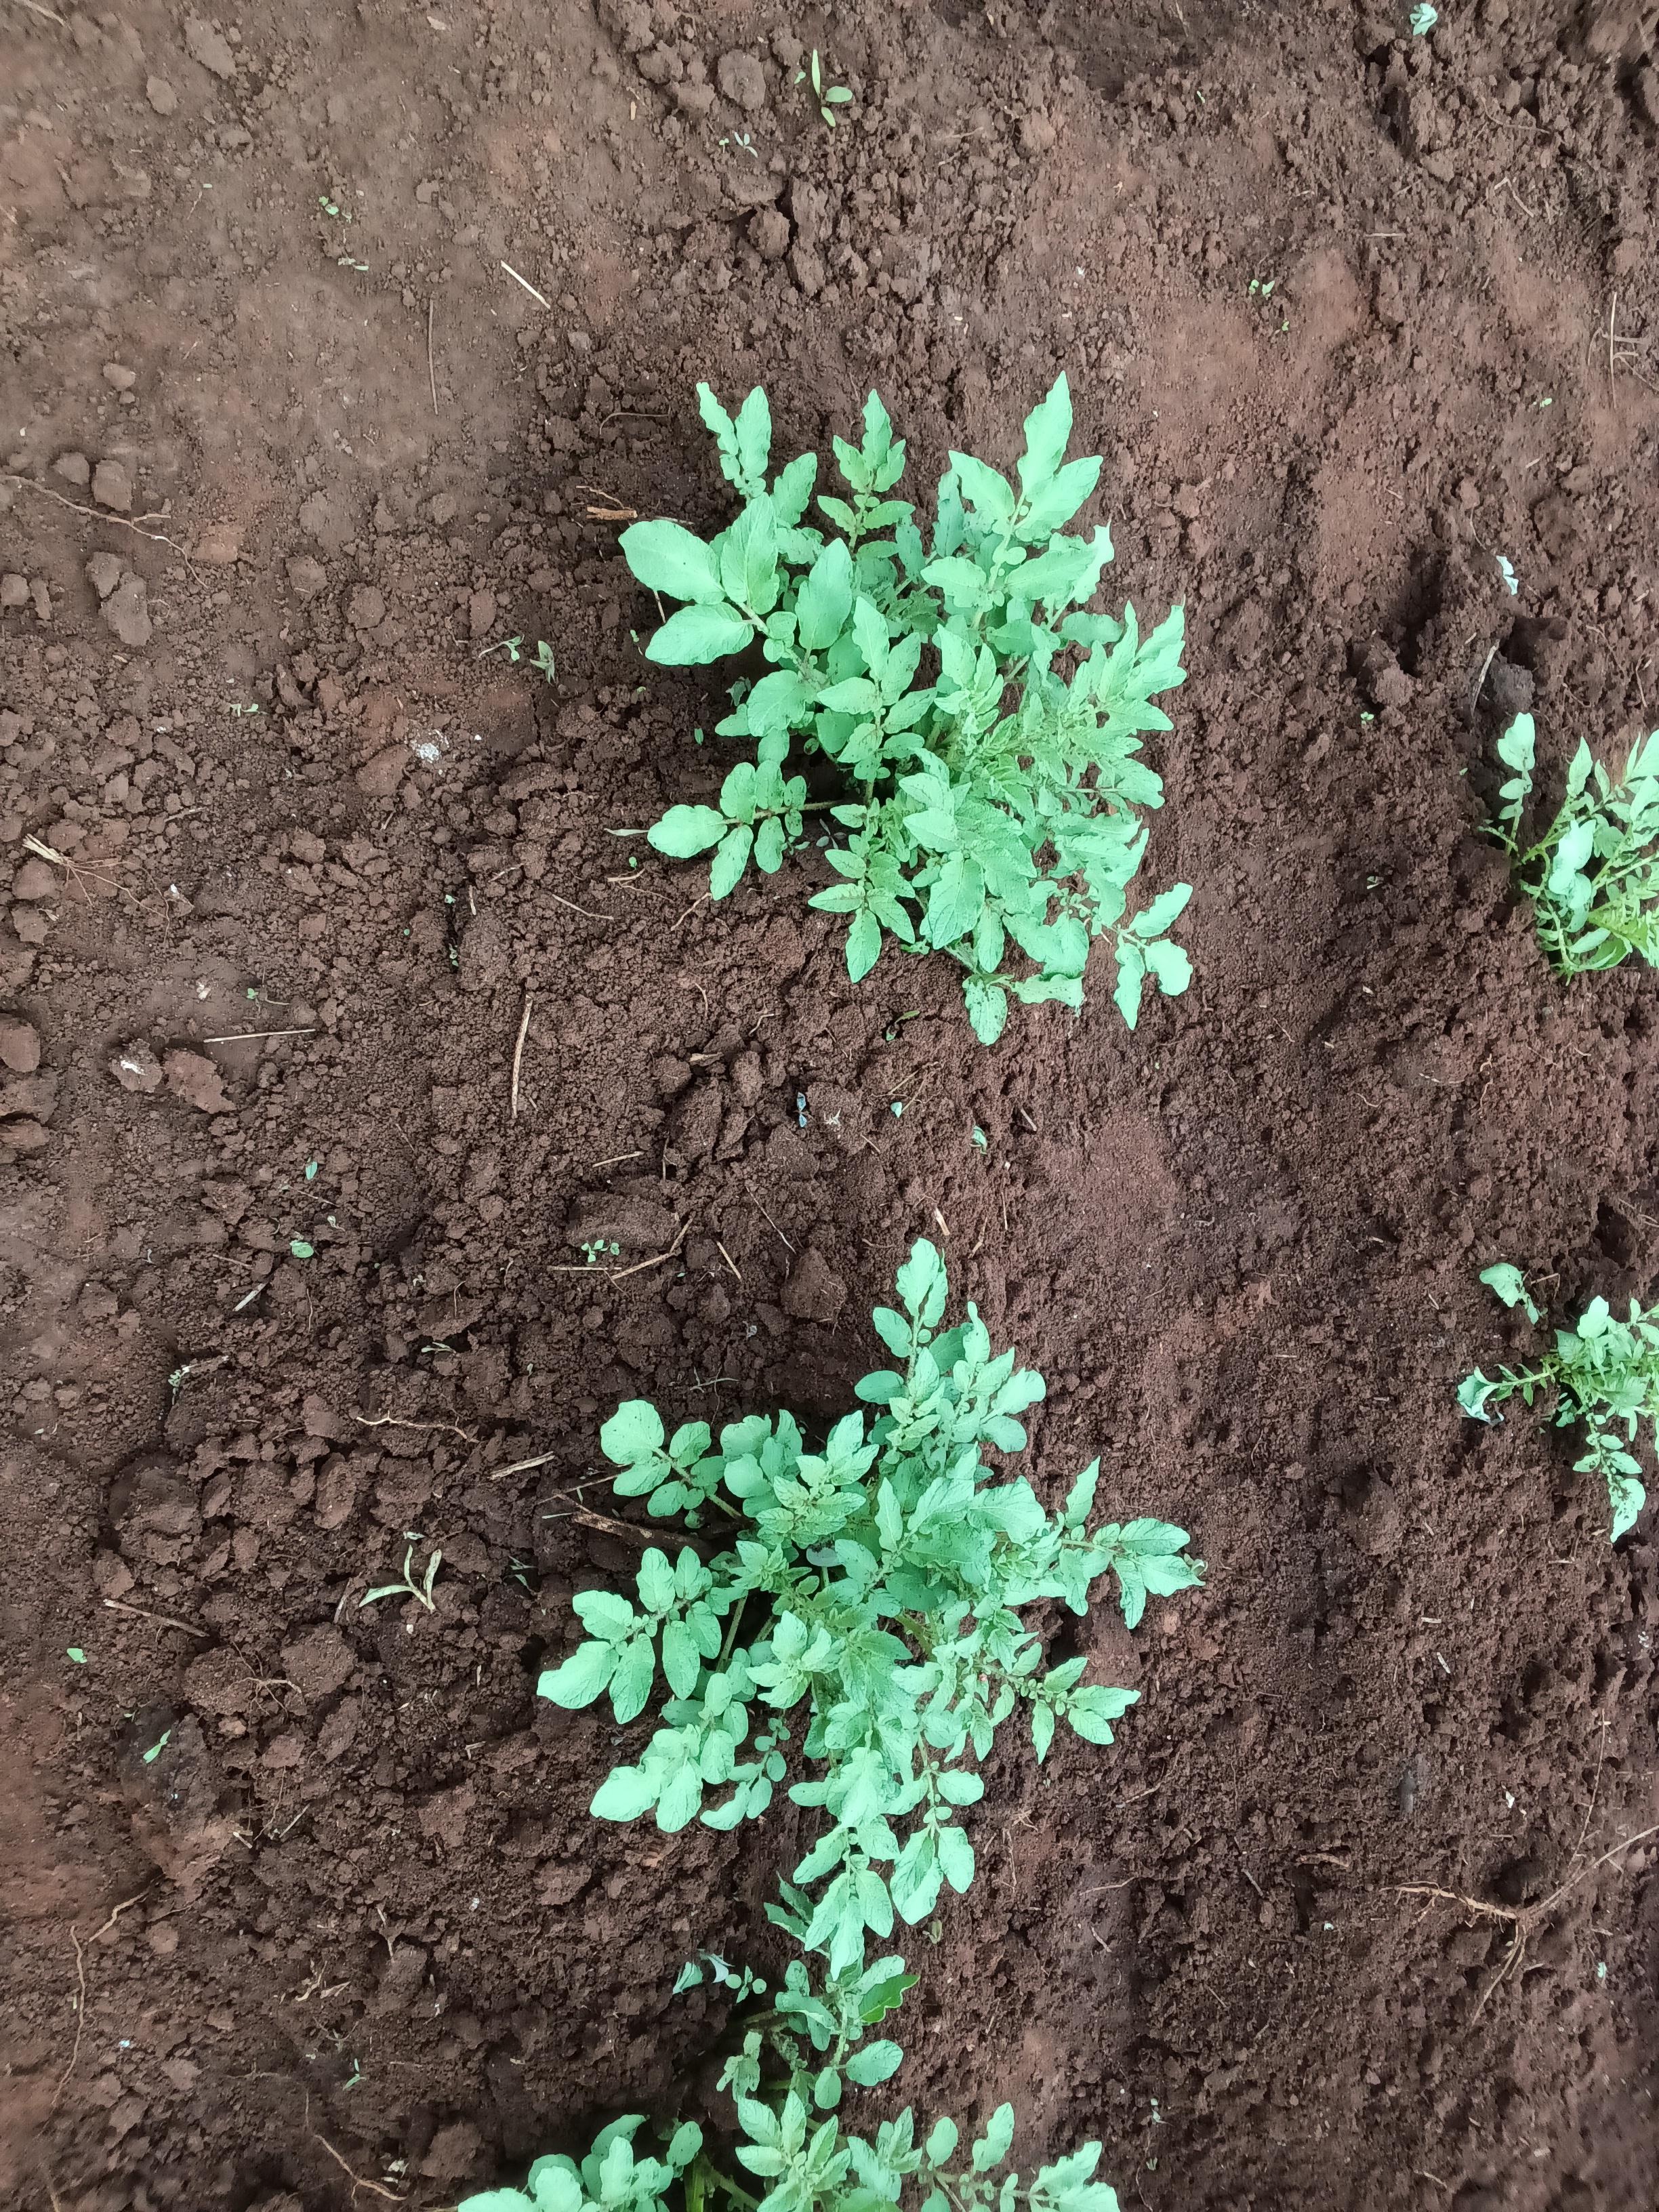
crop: potato
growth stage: sprouting emergence
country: Kenya
